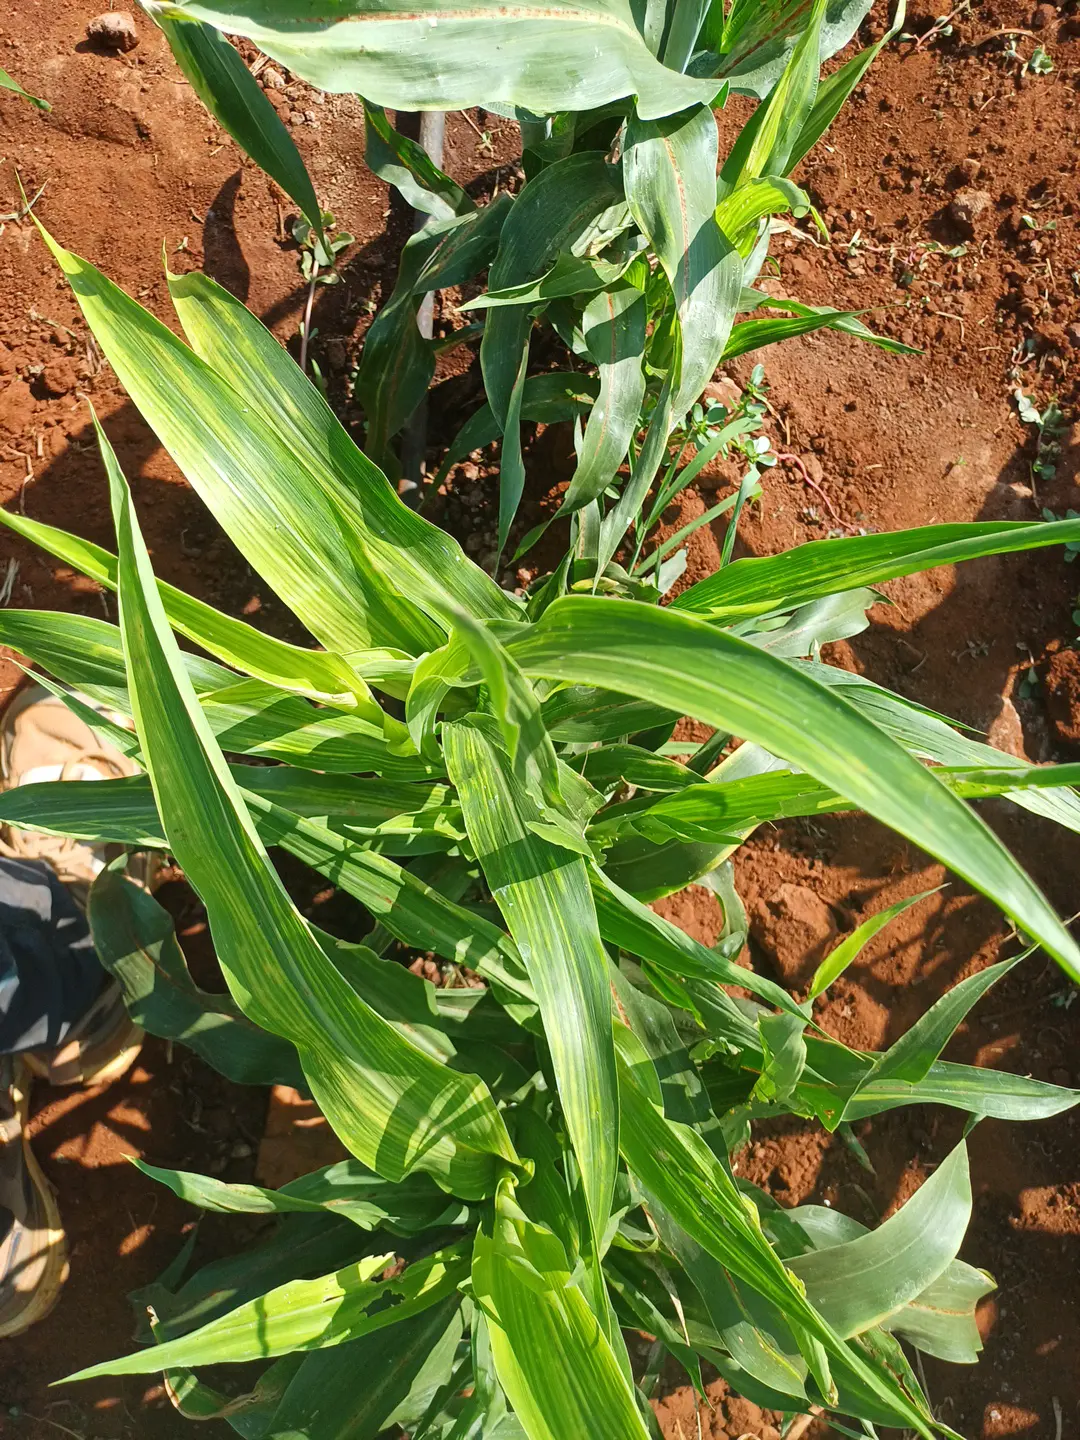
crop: sorghum
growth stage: heading tuber
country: Kenya
